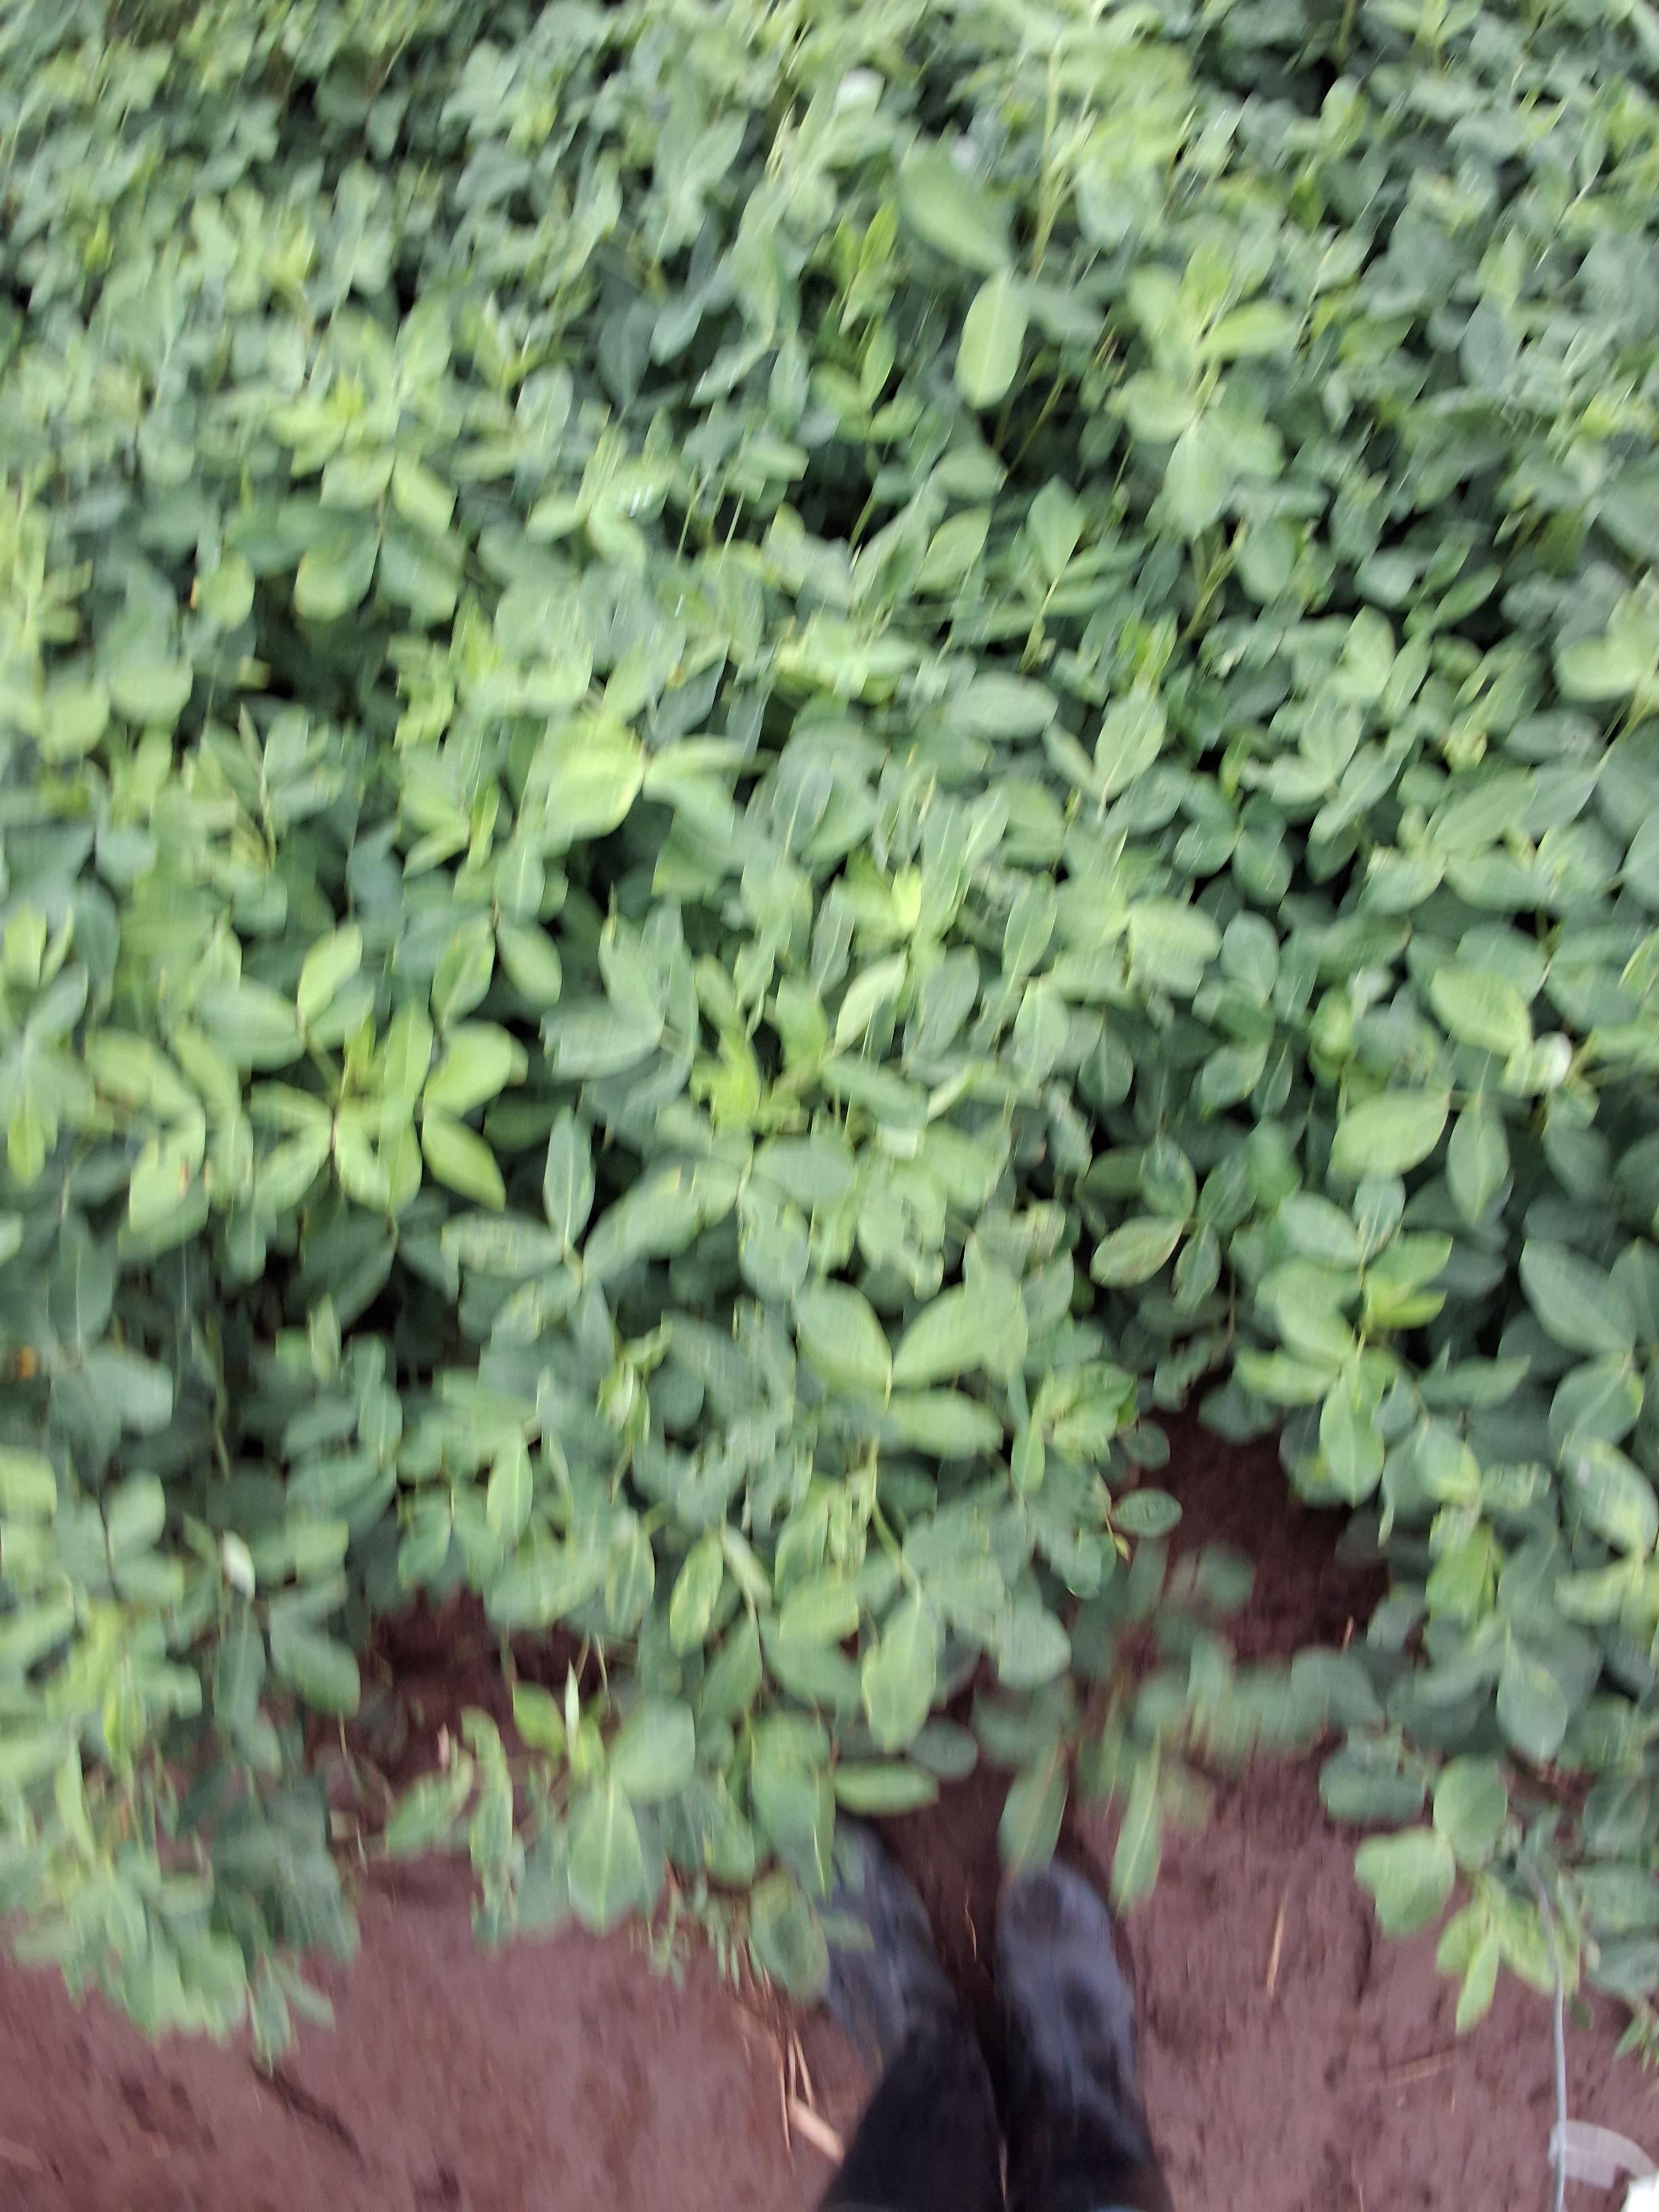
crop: groundnut
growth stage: pegging
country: Kenya
